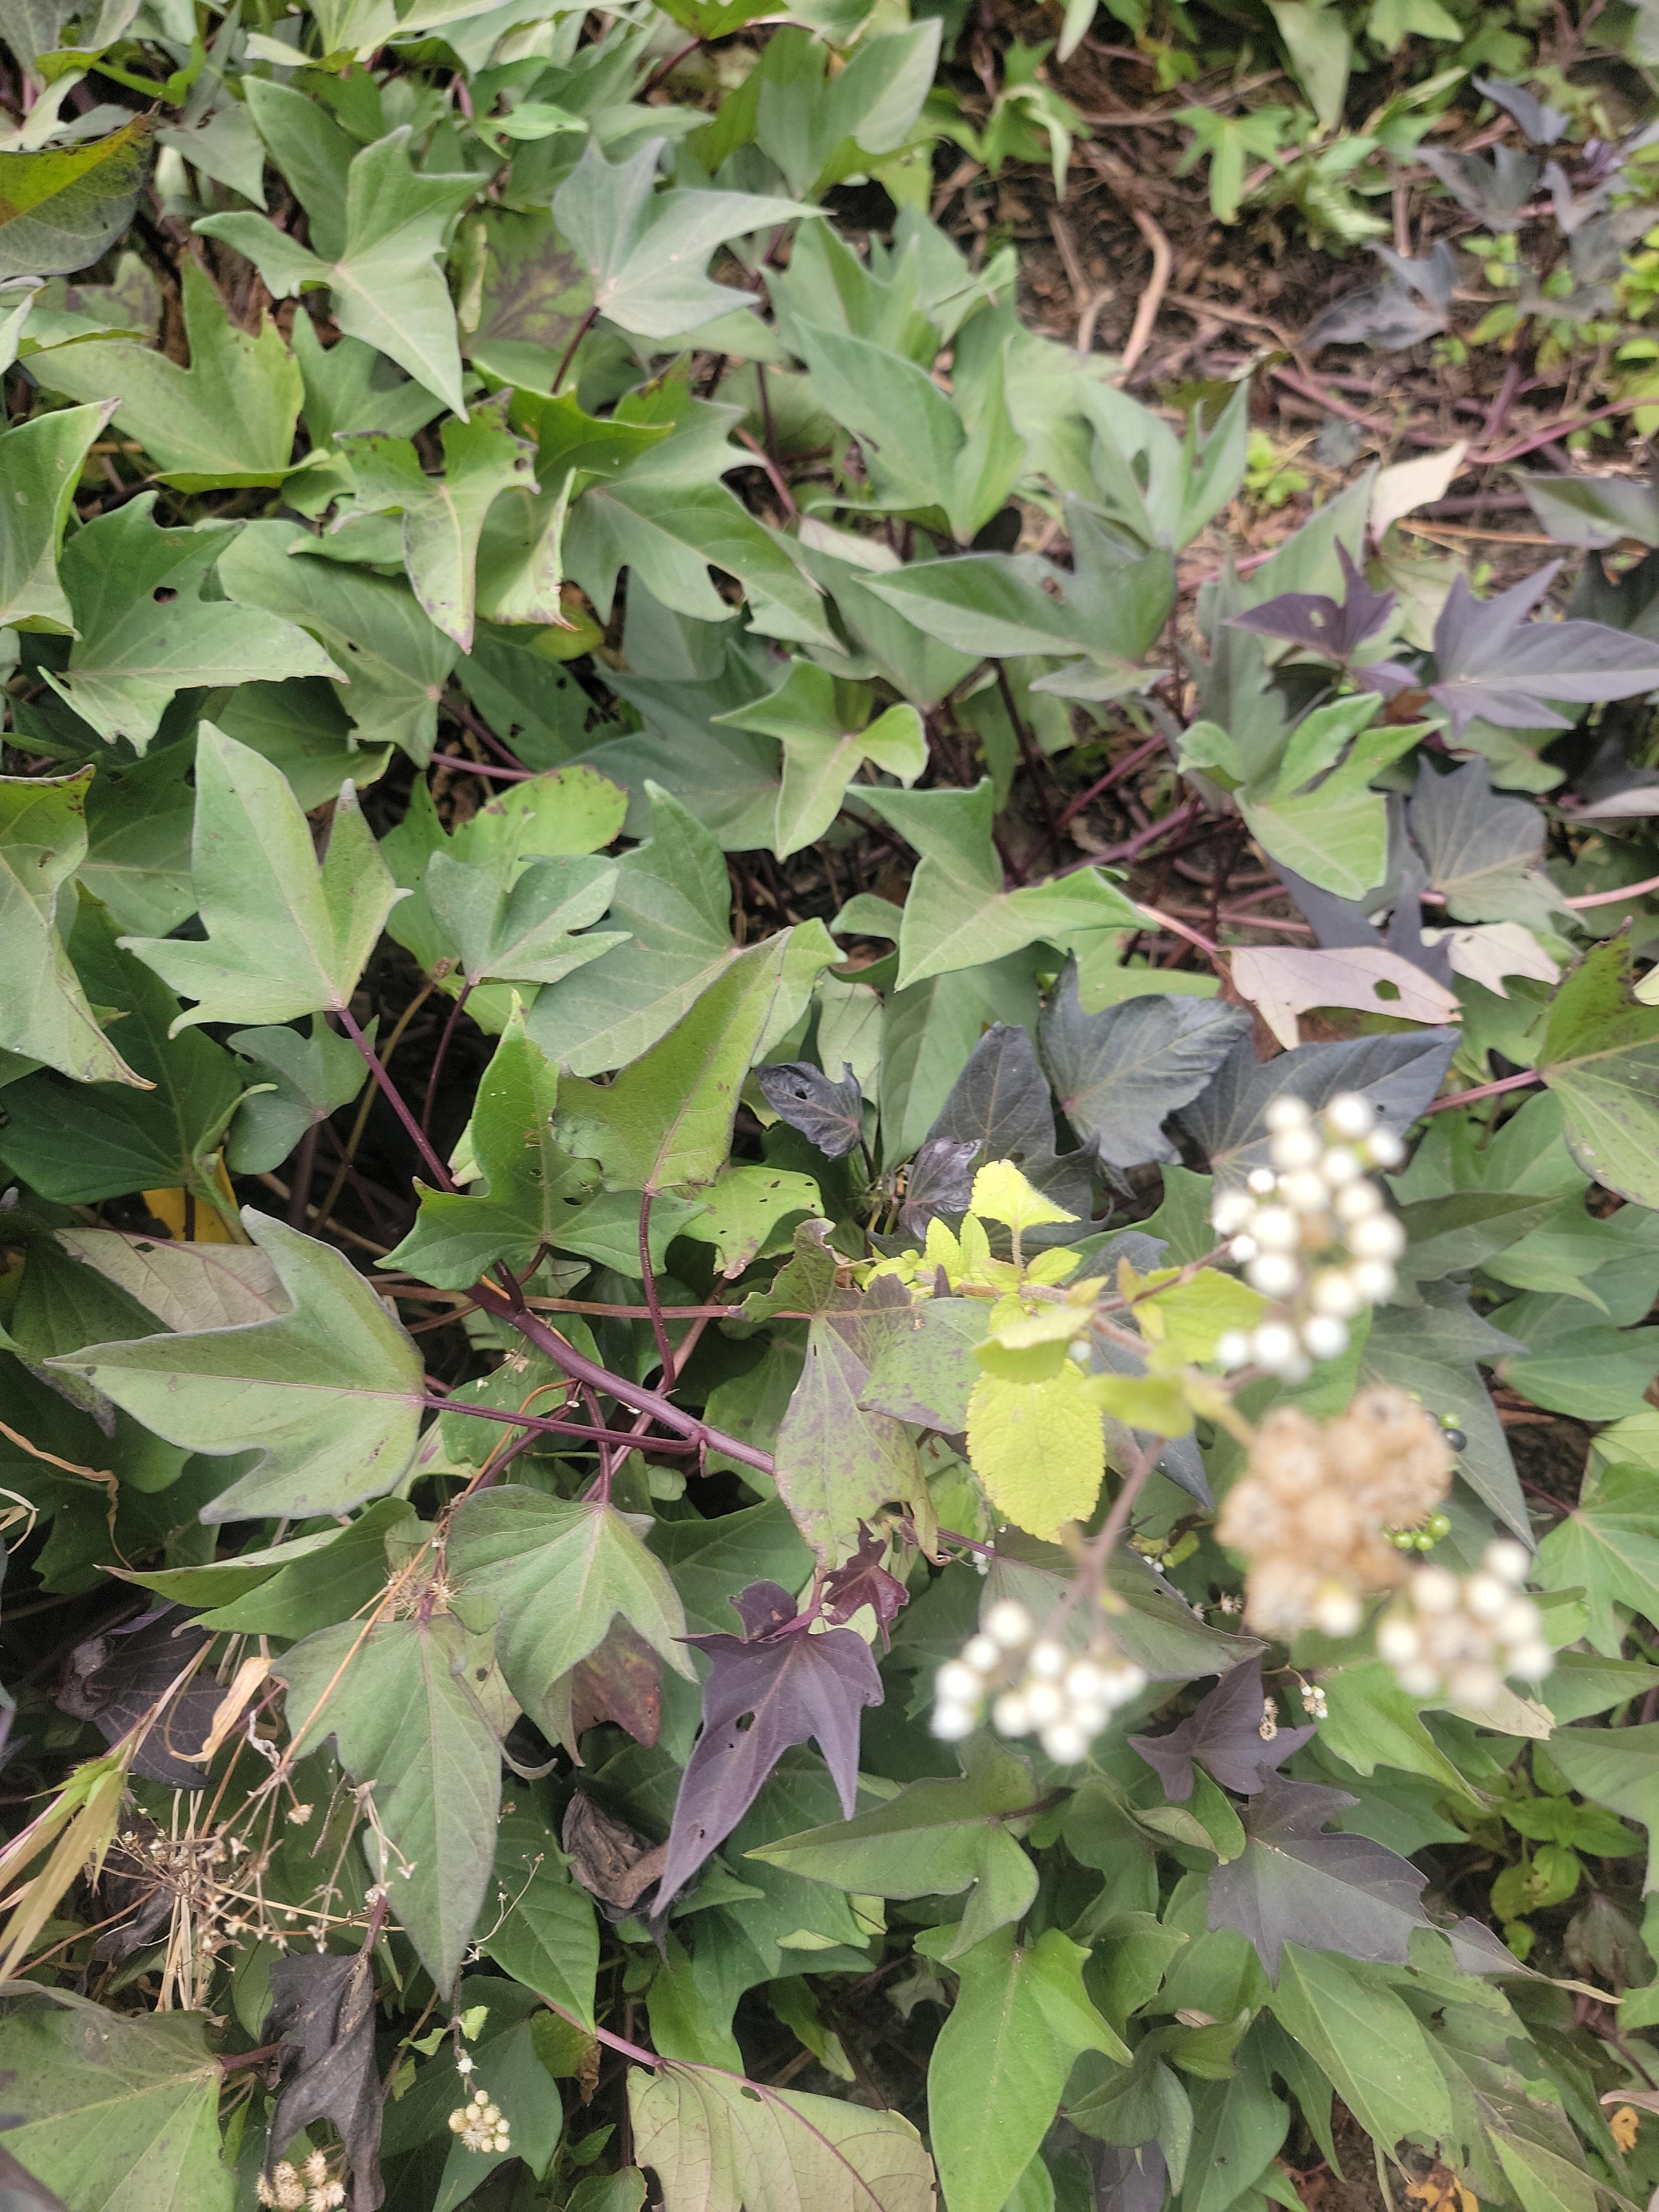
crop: sweet potato
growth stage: flowering
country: Tanzania
